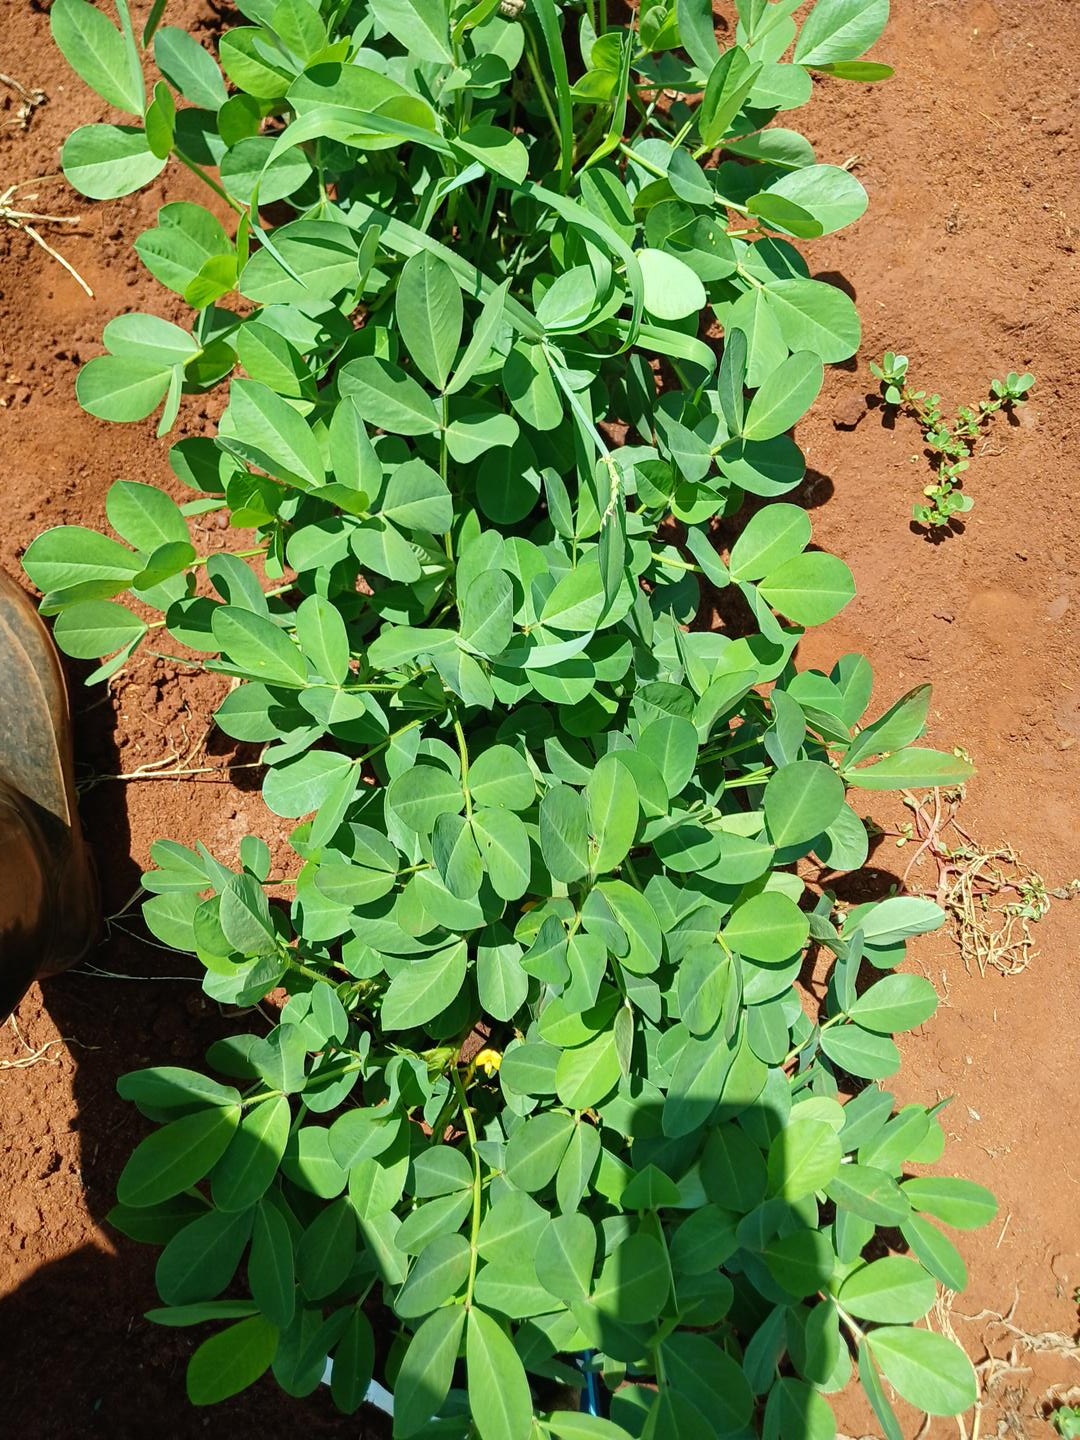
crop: groundnut
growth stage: flowering
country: Kenya
